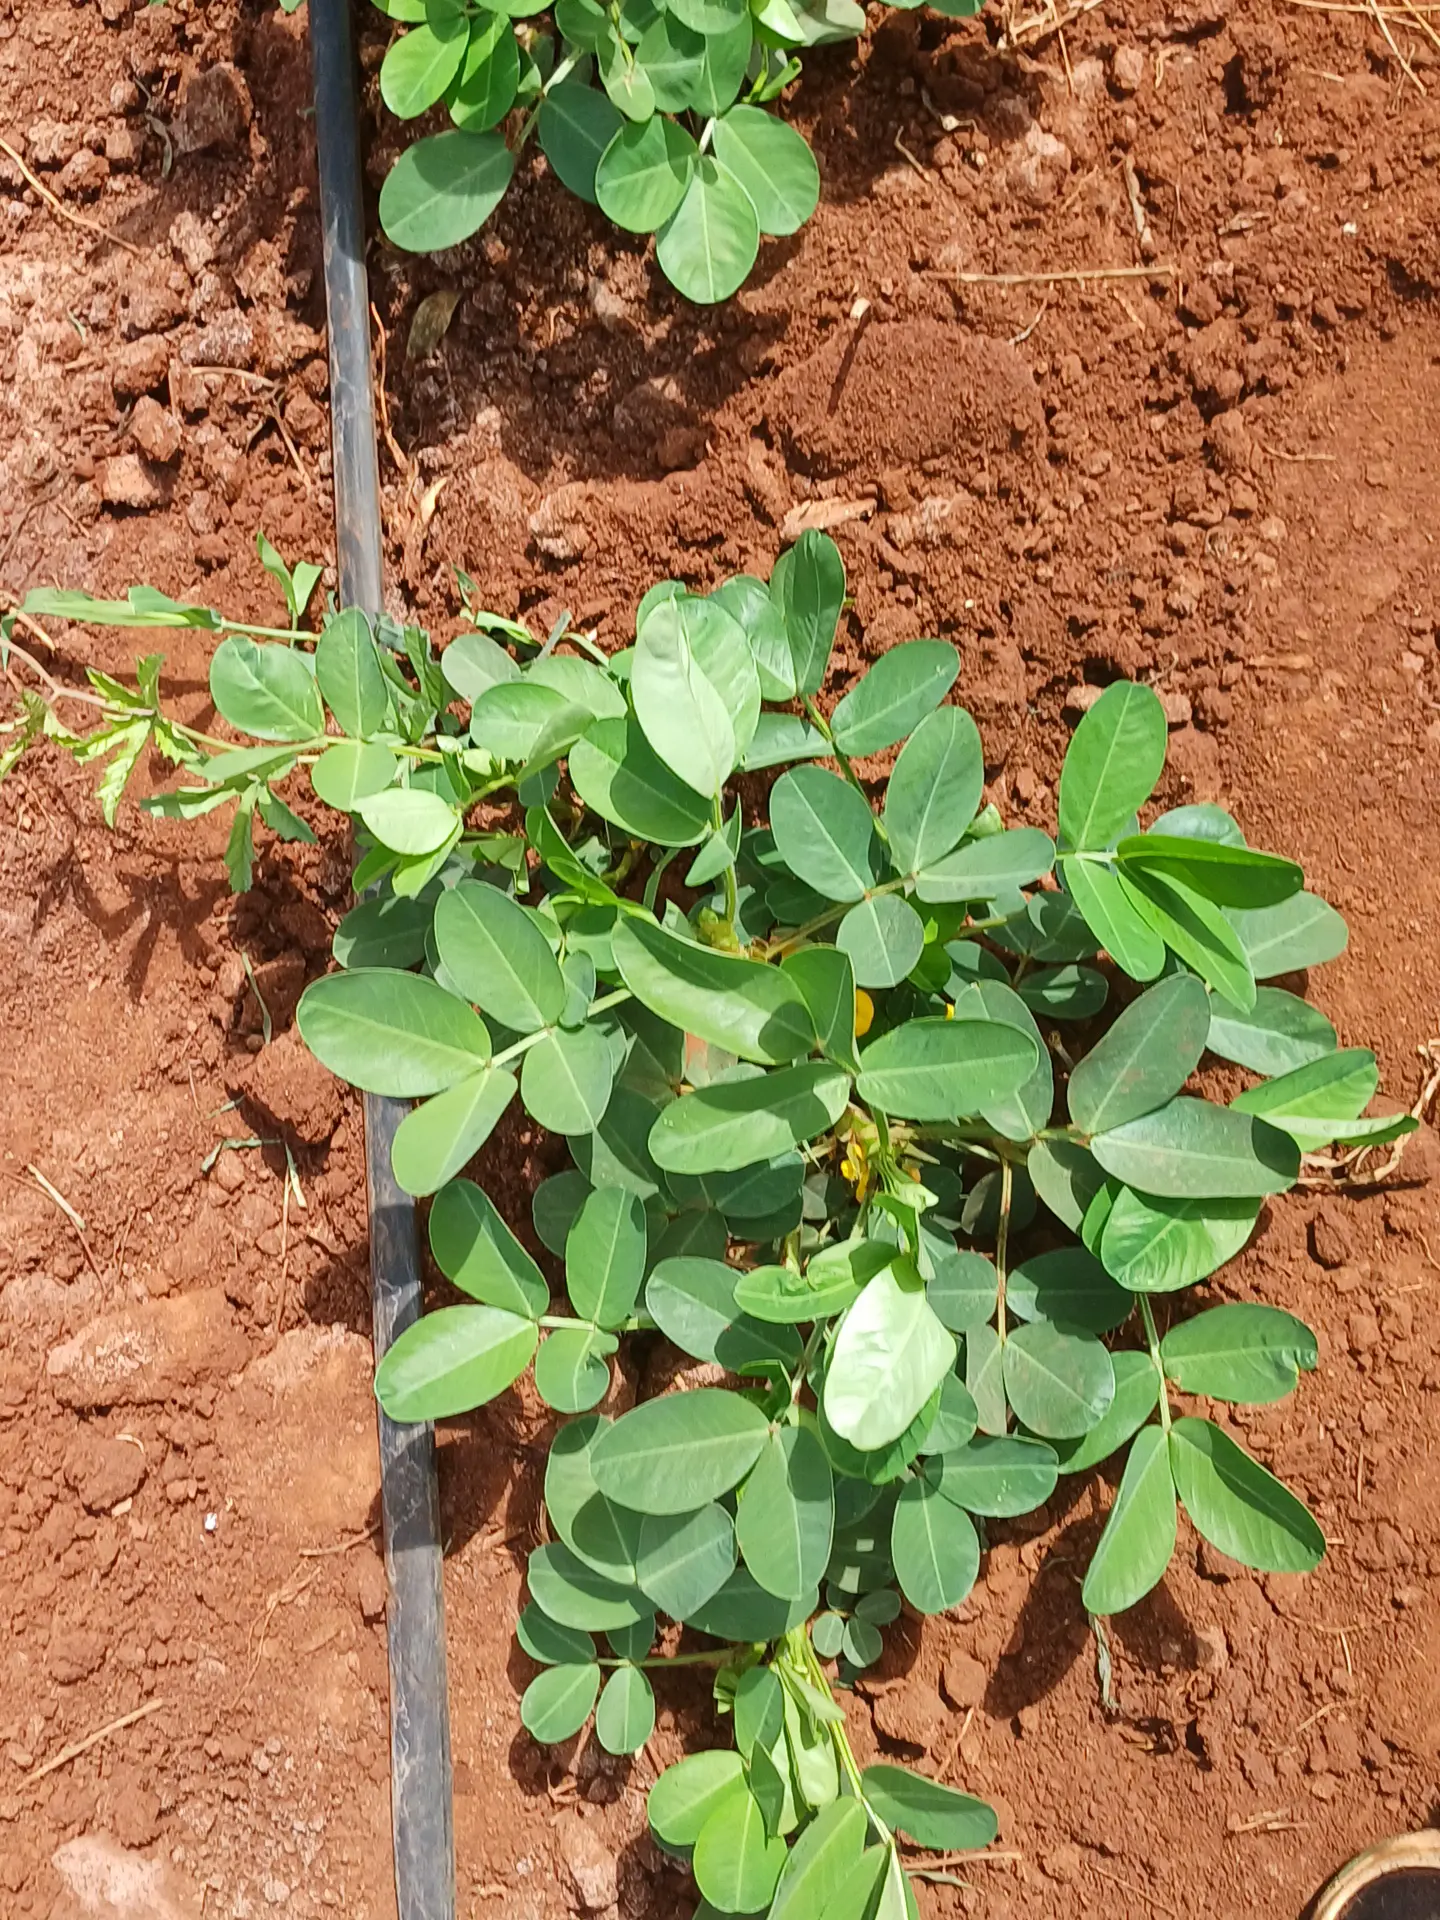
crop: groundnut
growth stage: flowering
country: Kenya
